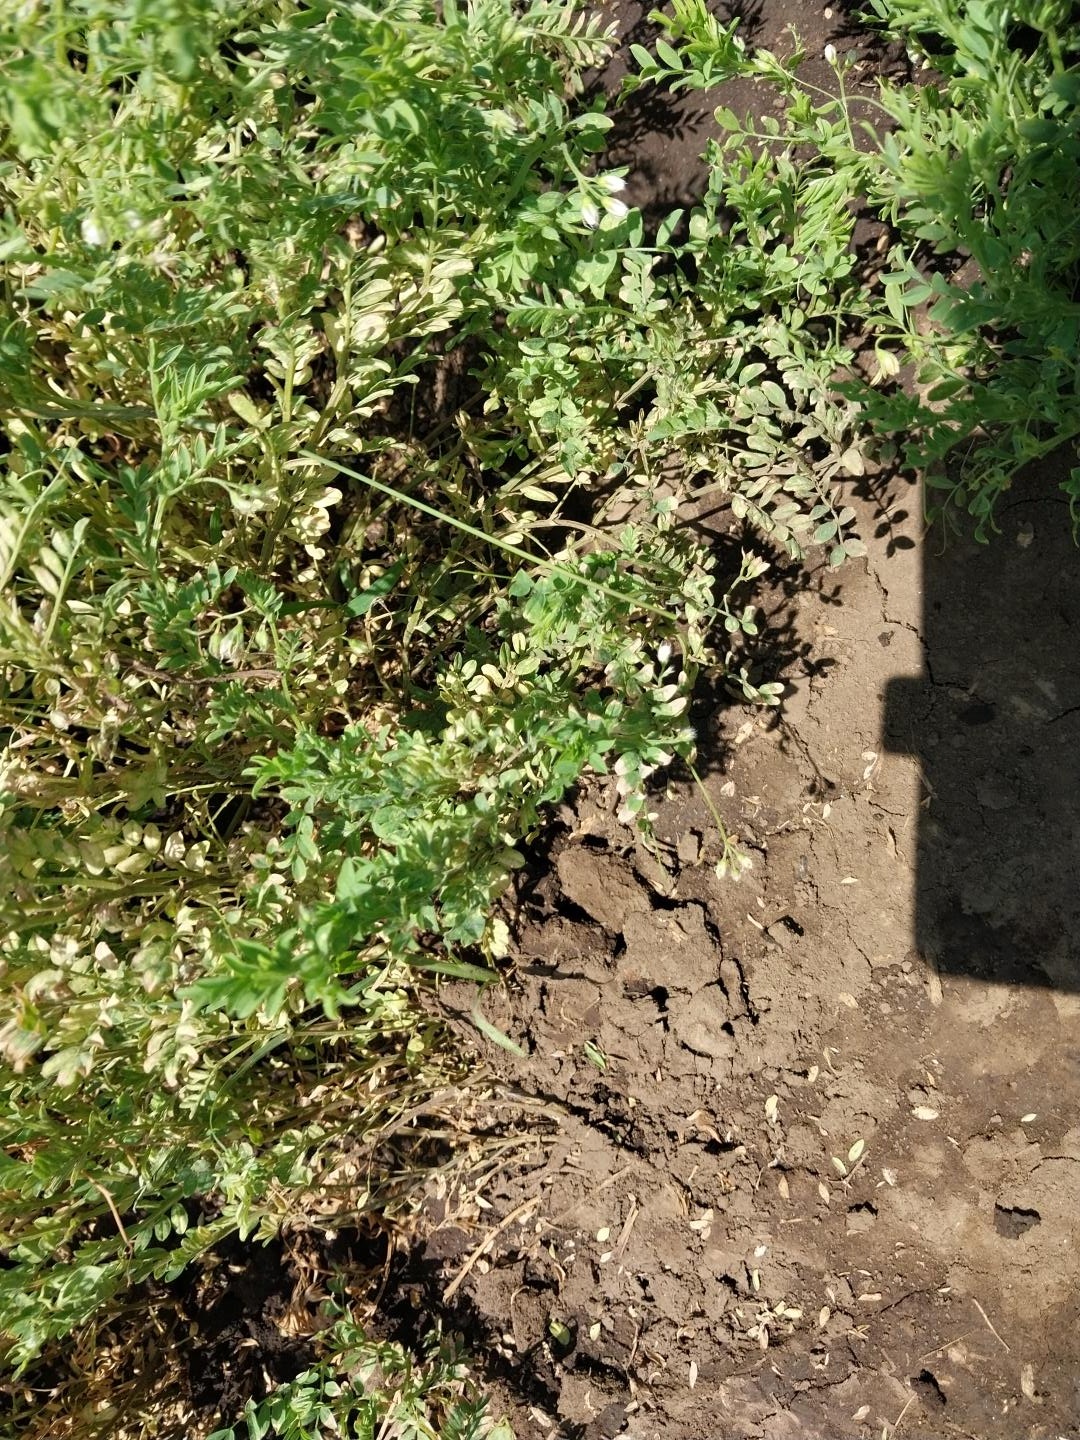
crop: lentil
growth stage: flowering
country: Tanzania
